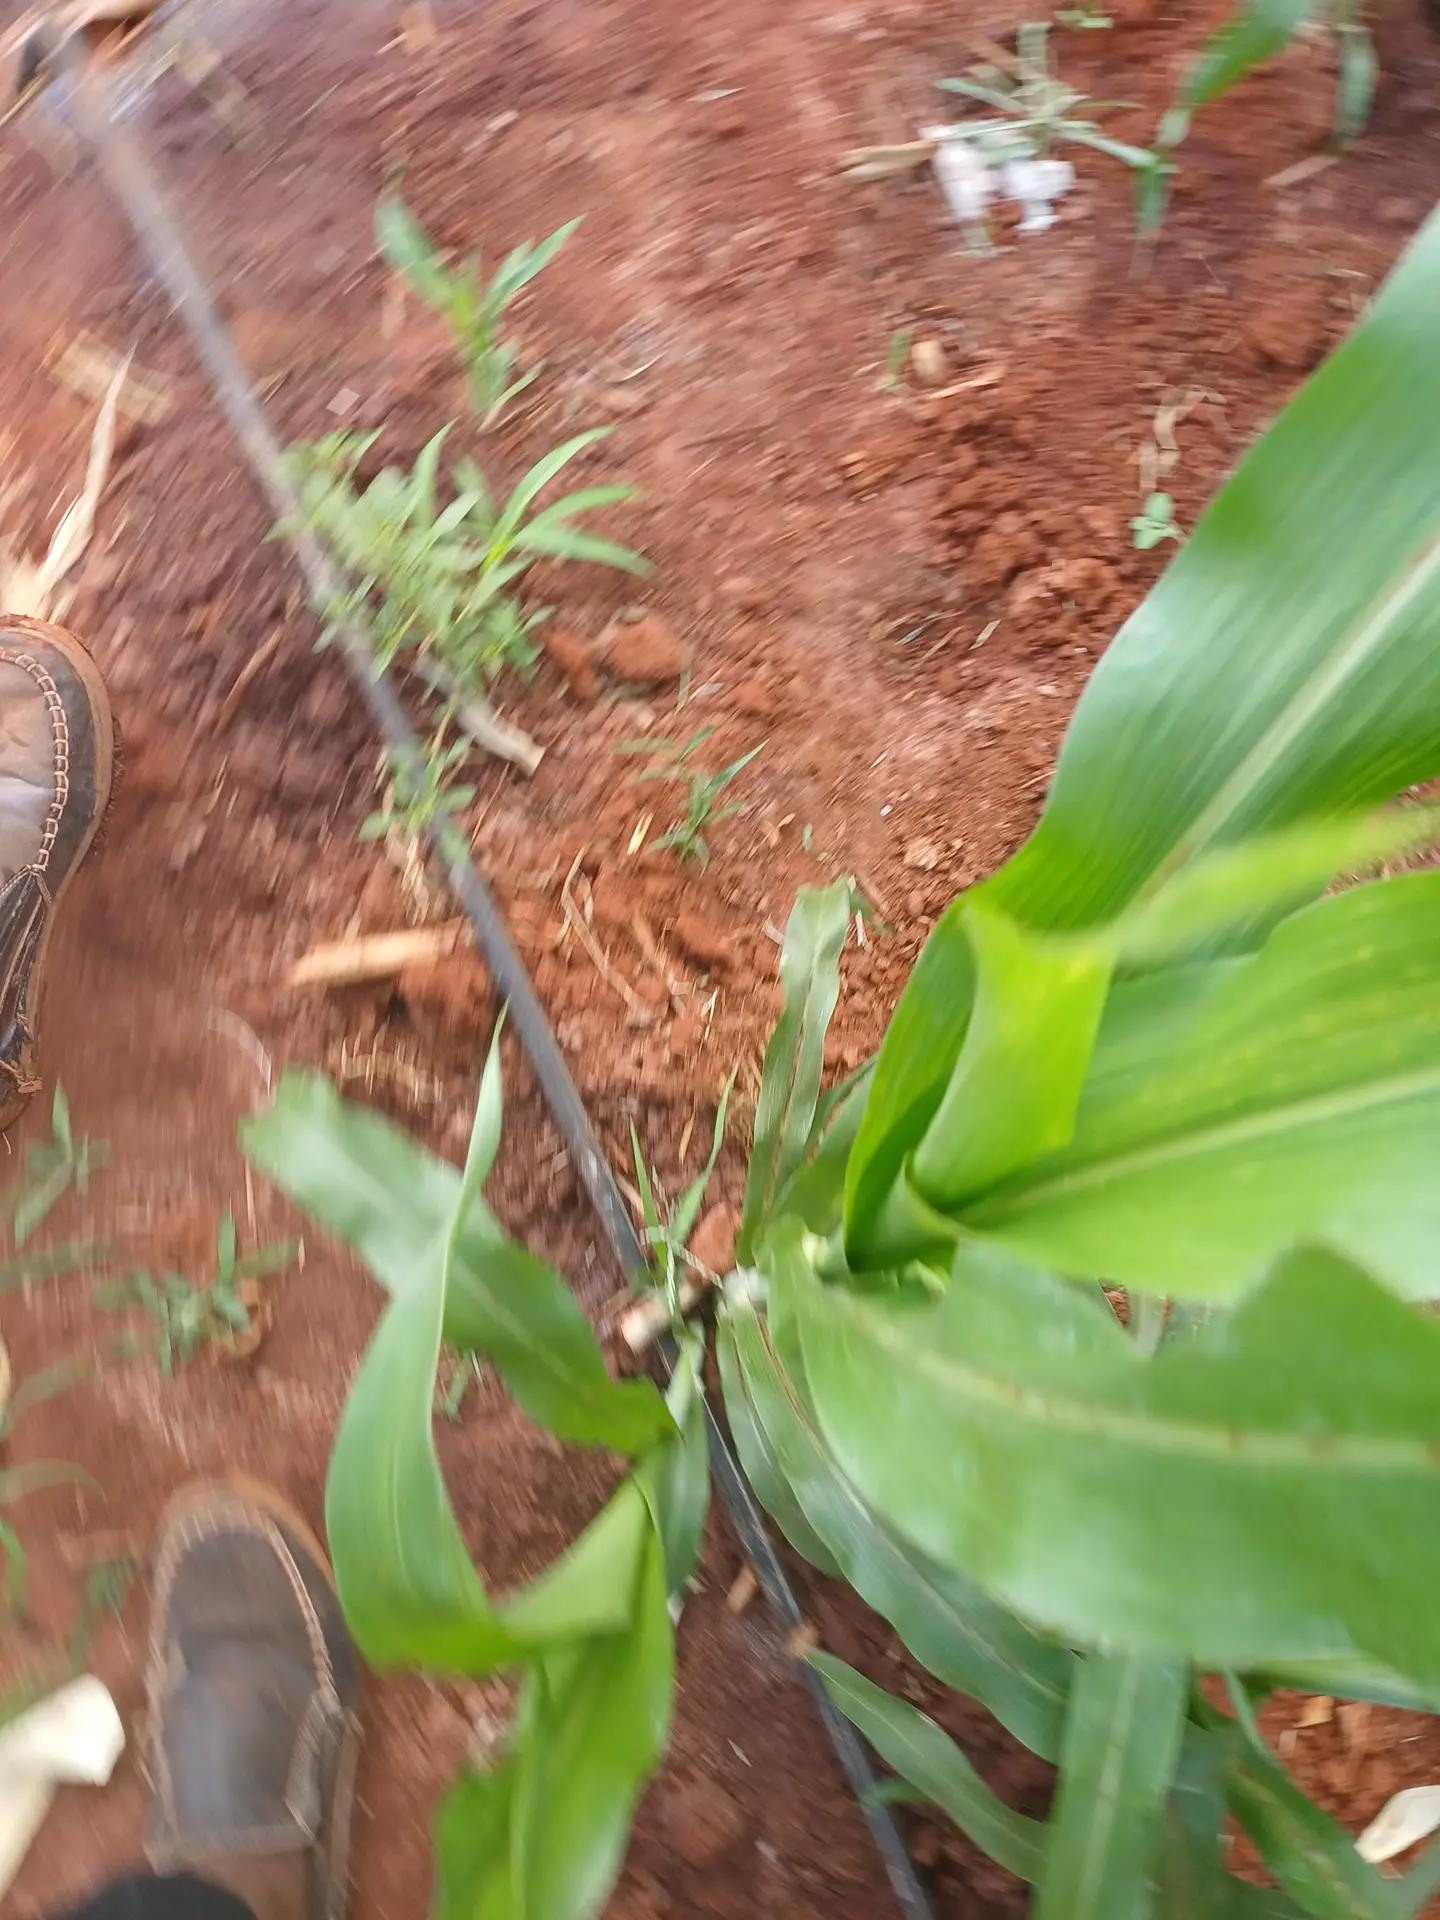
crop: sorghum
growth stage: vegetative
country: Kenya
